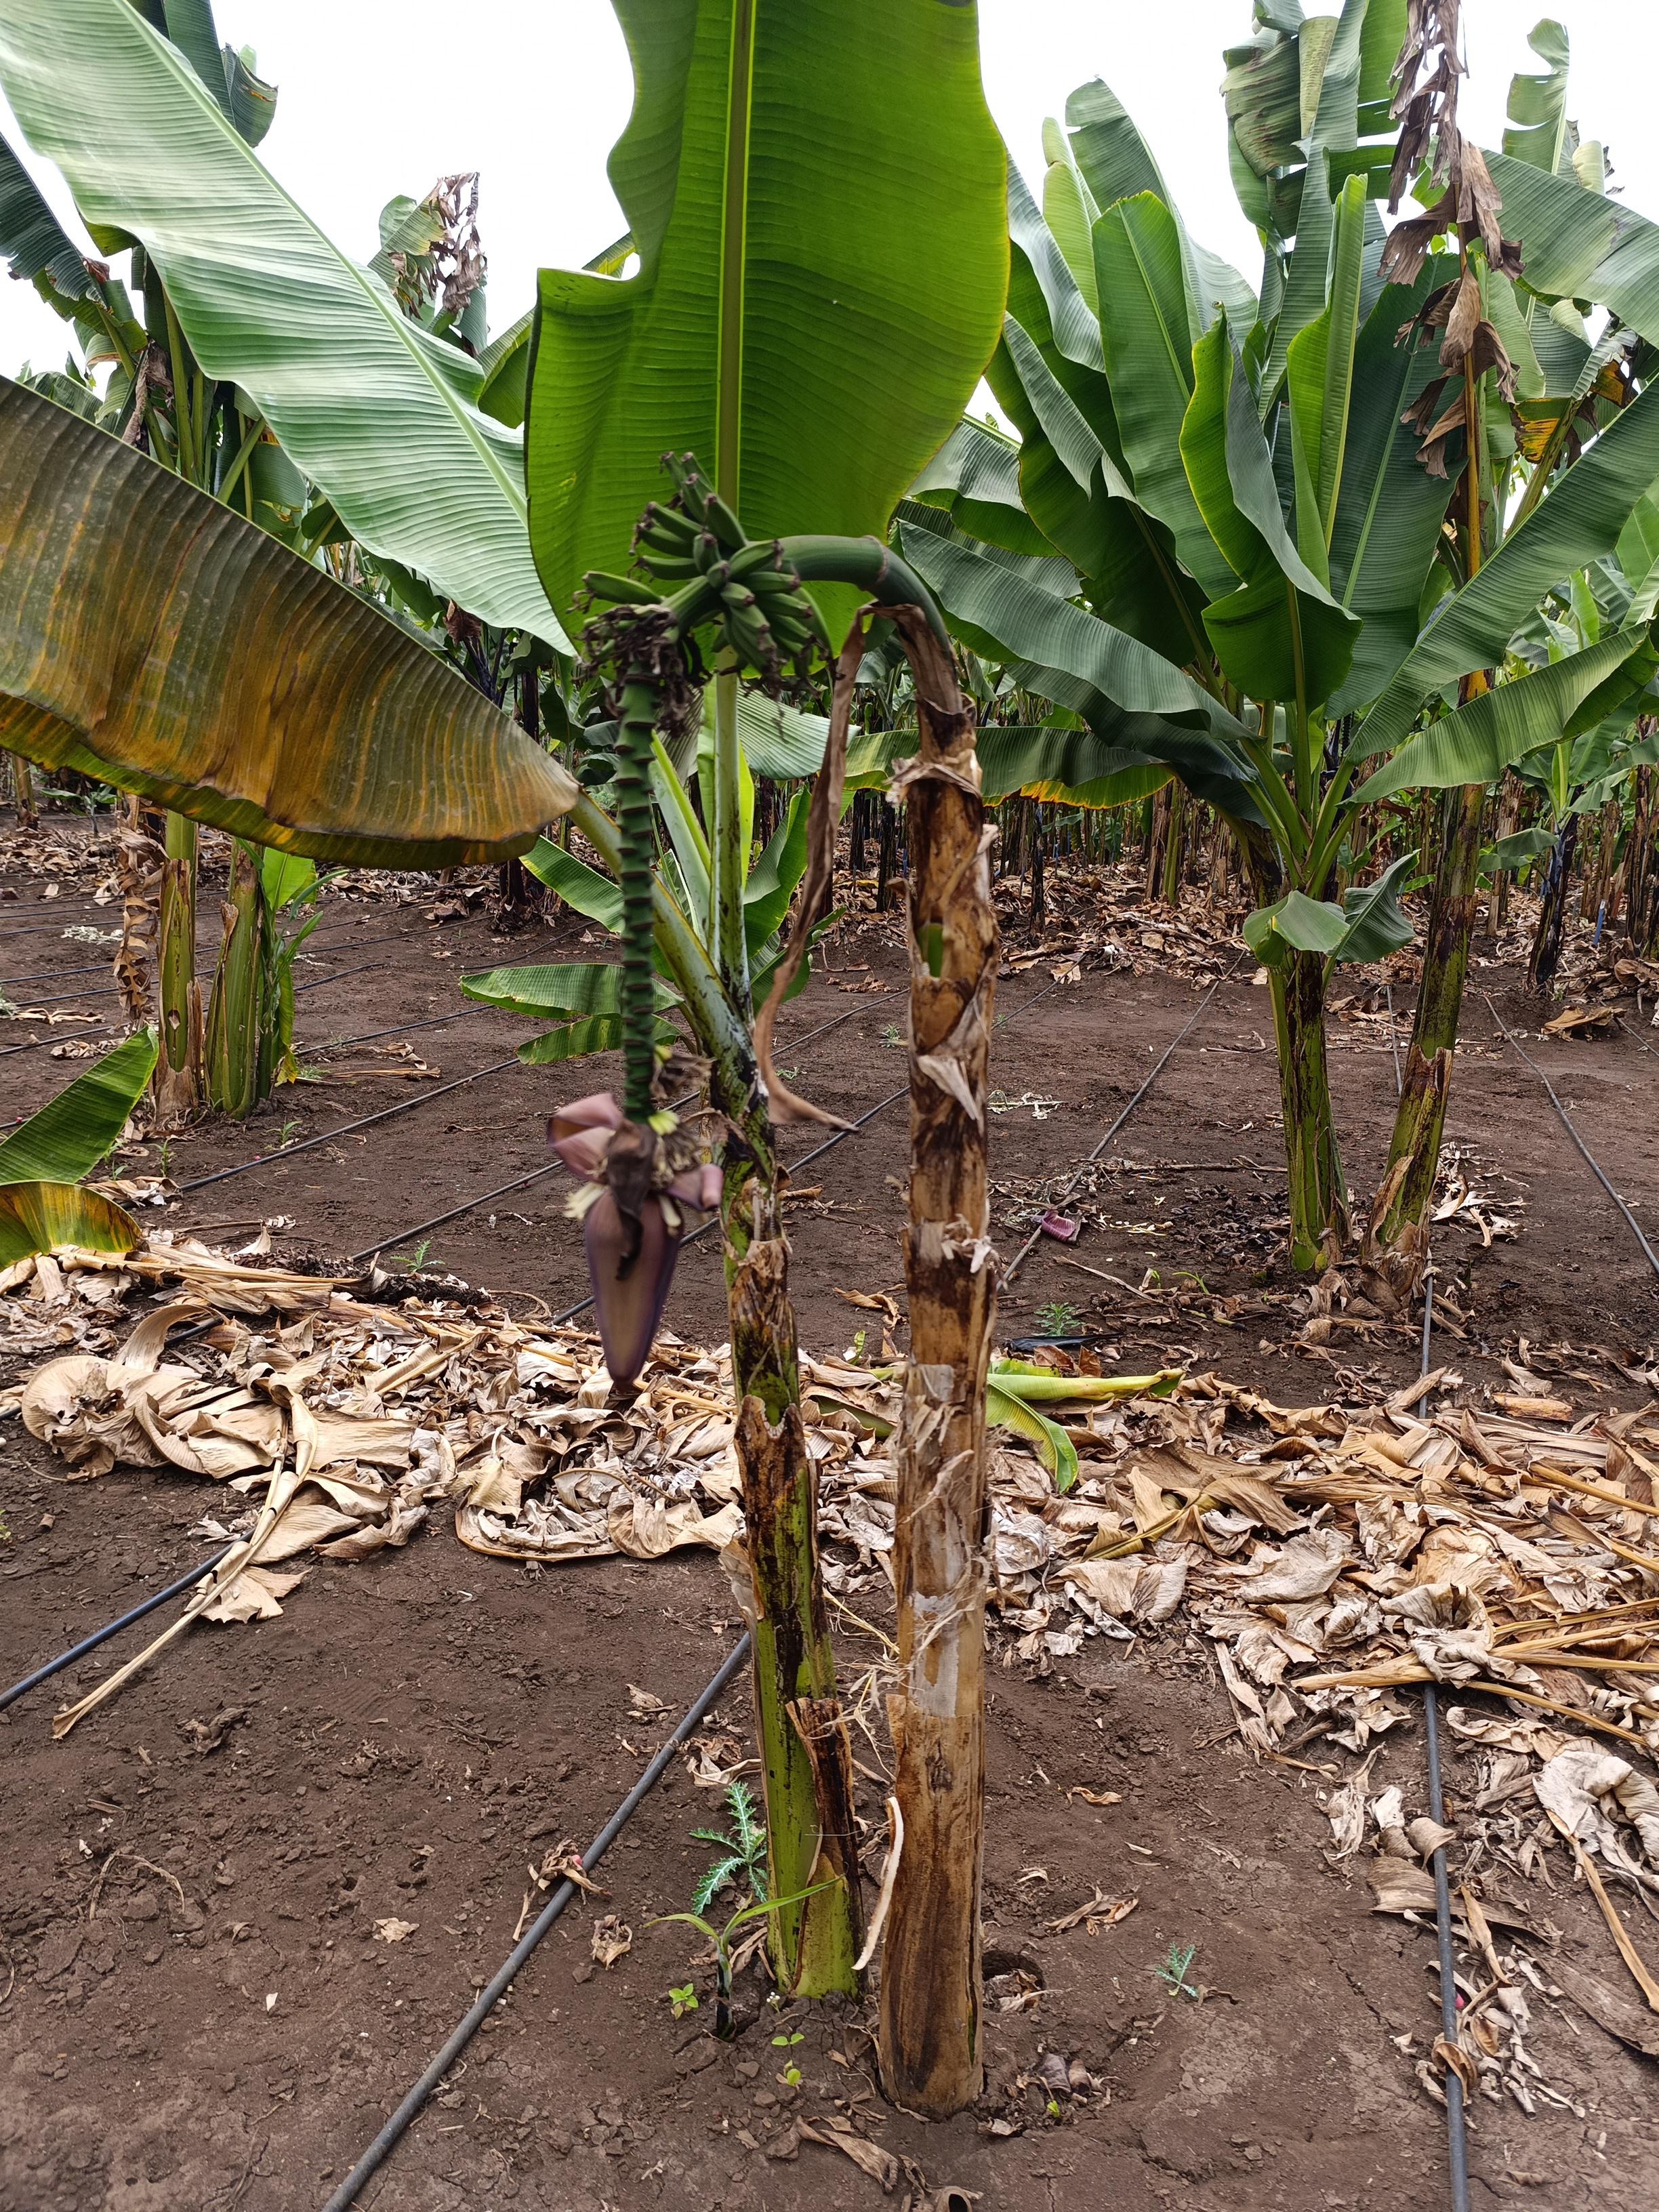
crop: banana
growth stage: maturity
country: Tanzania
